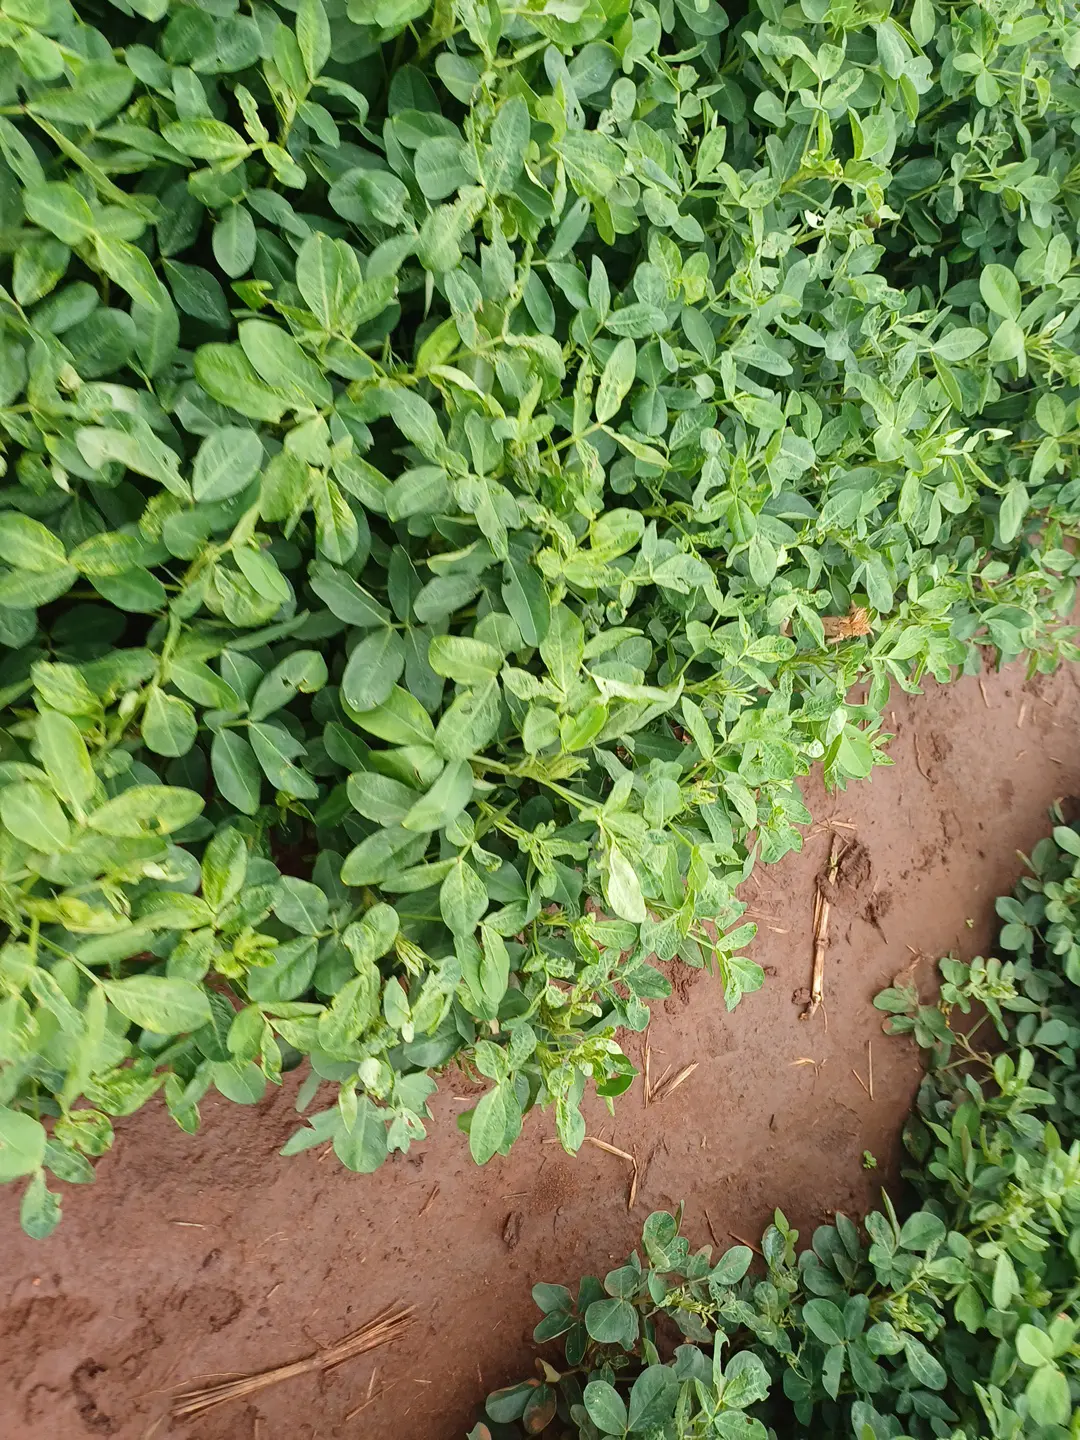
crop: groundnut
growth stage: pegging
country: Kenya
